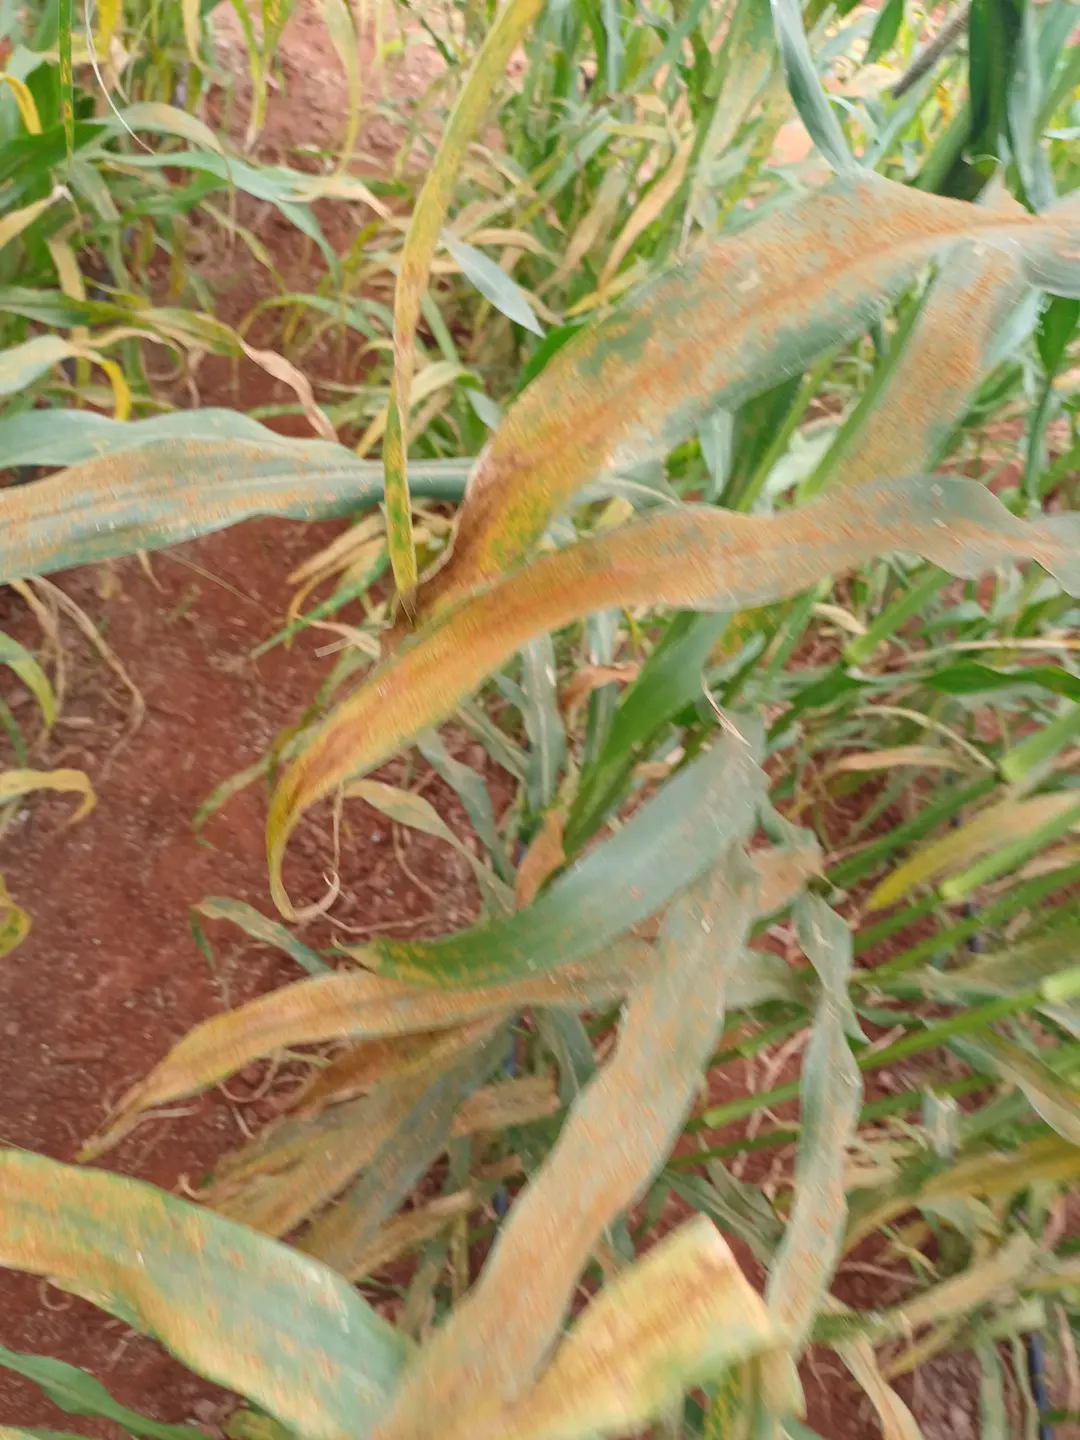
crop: pearl millet
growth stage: filling grain
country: Kenya
